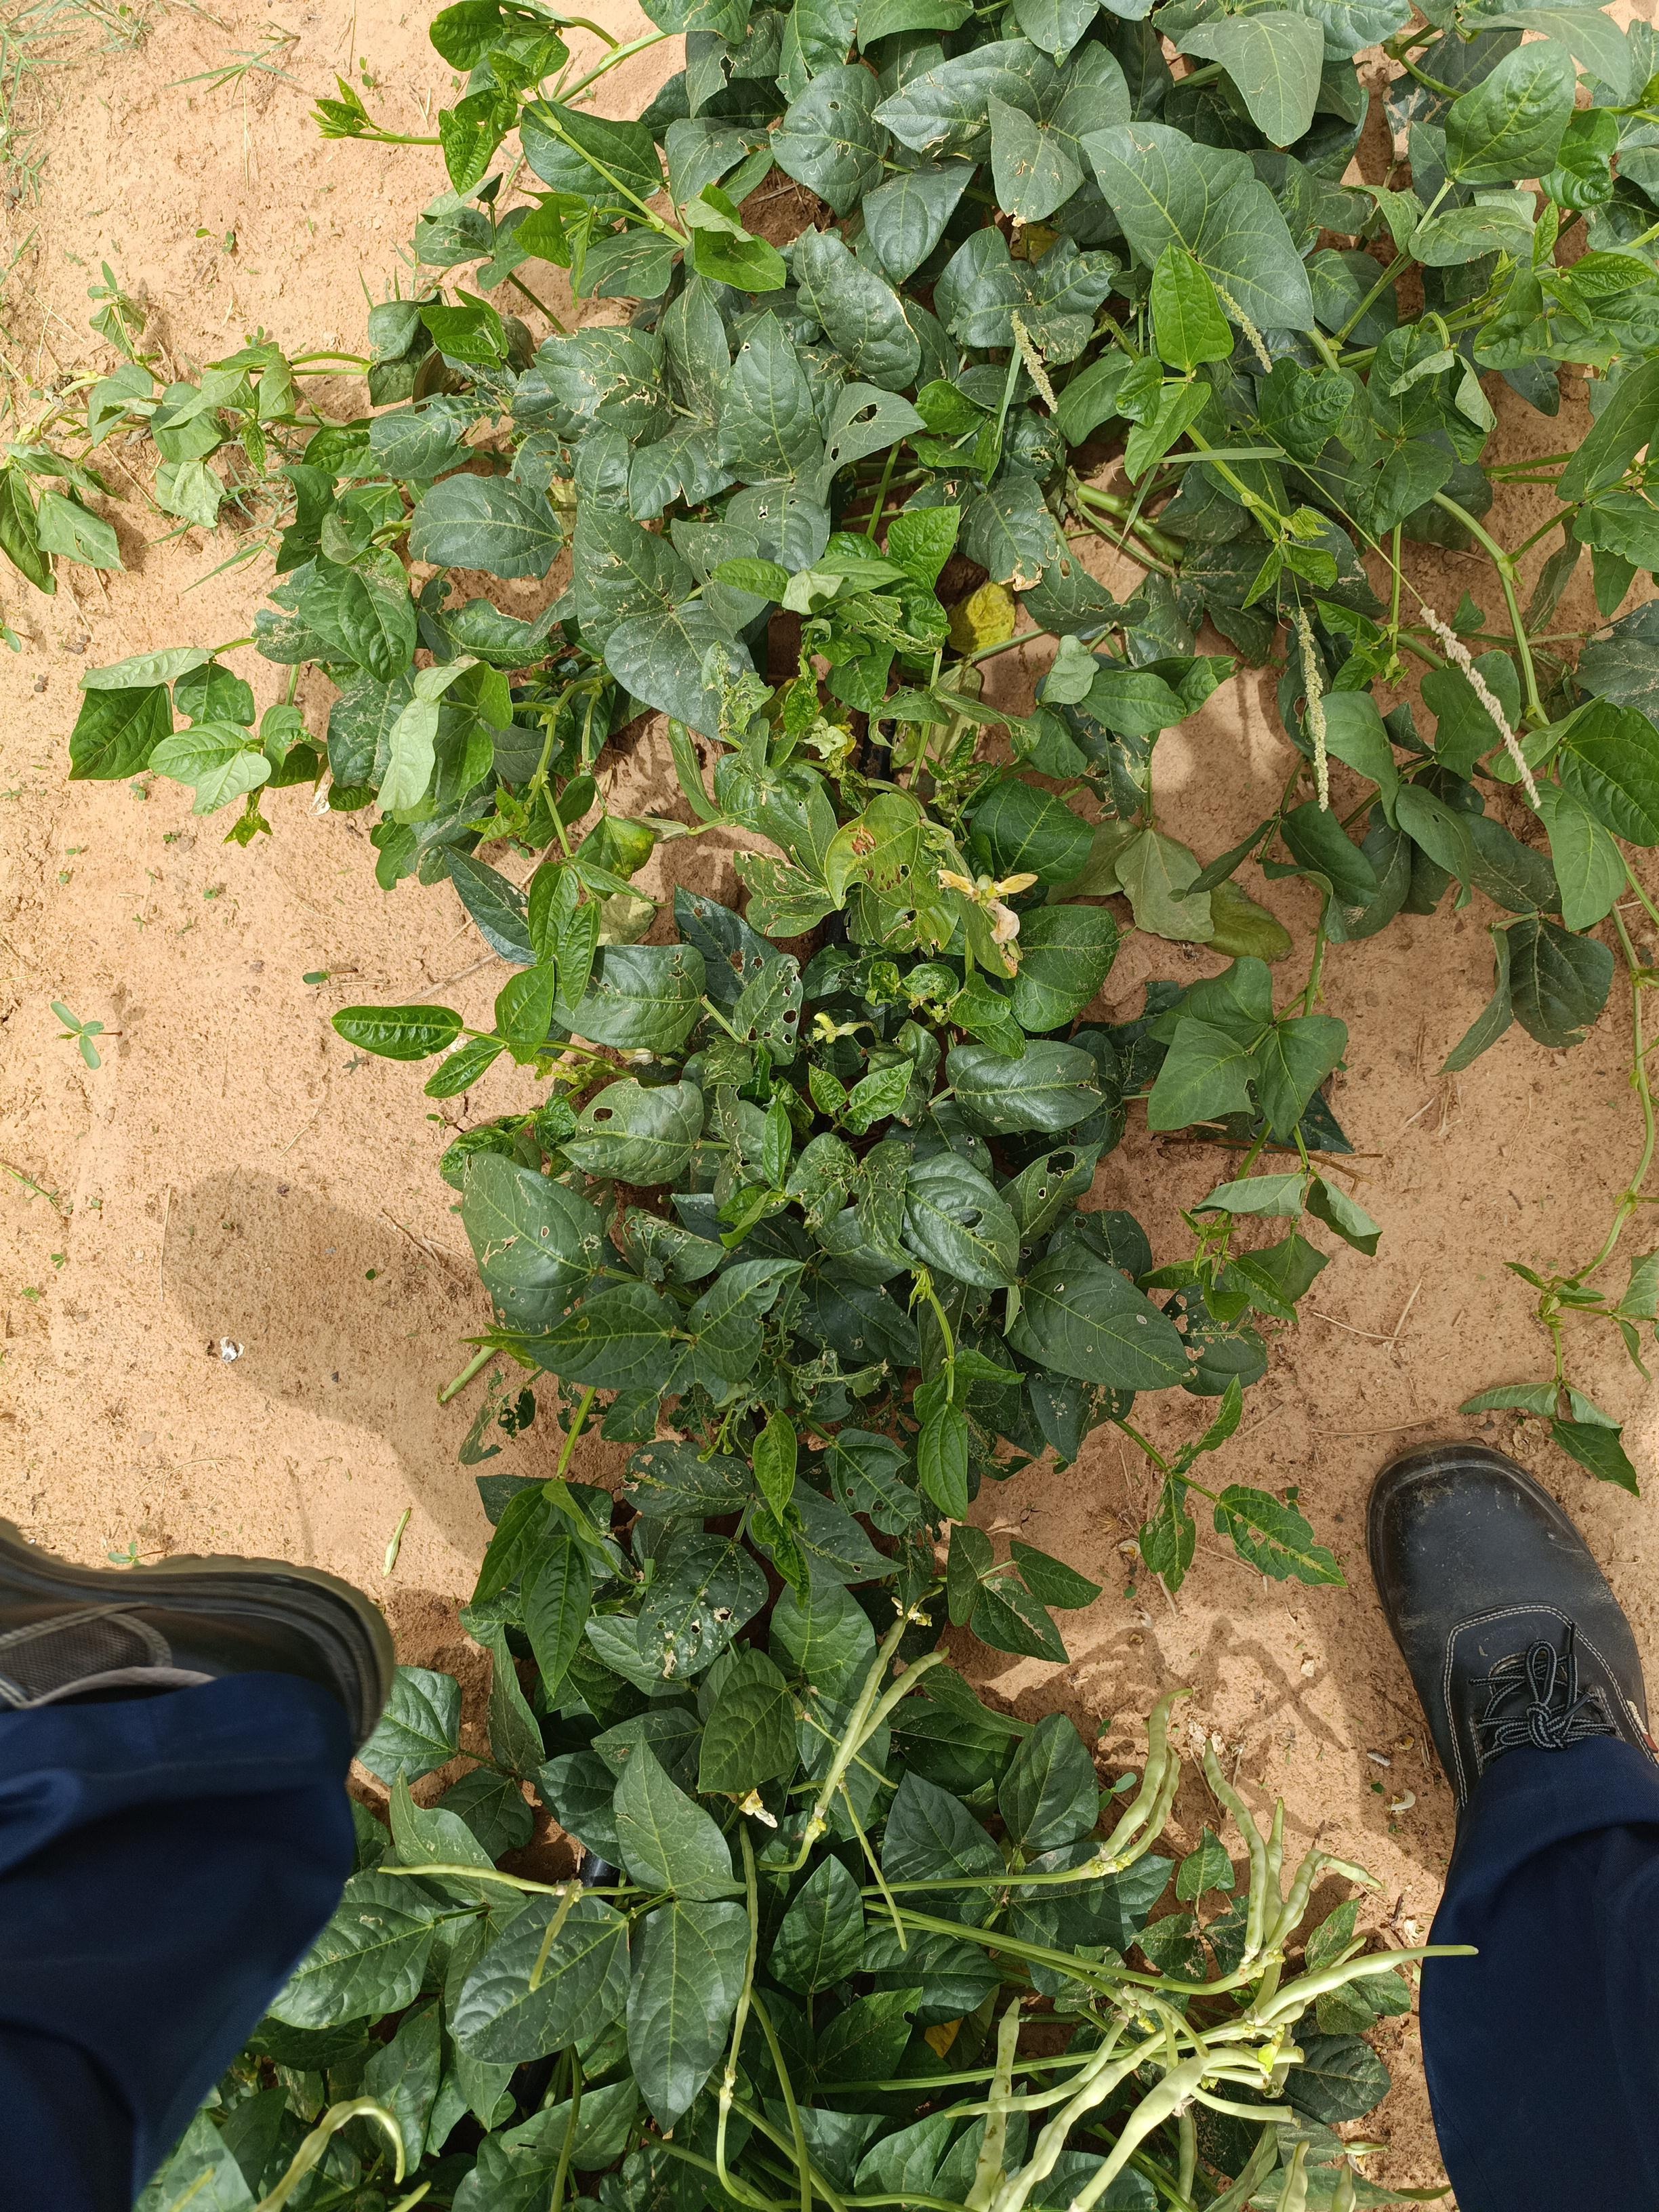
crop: cowpea
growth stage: flowering
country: Nigeria
